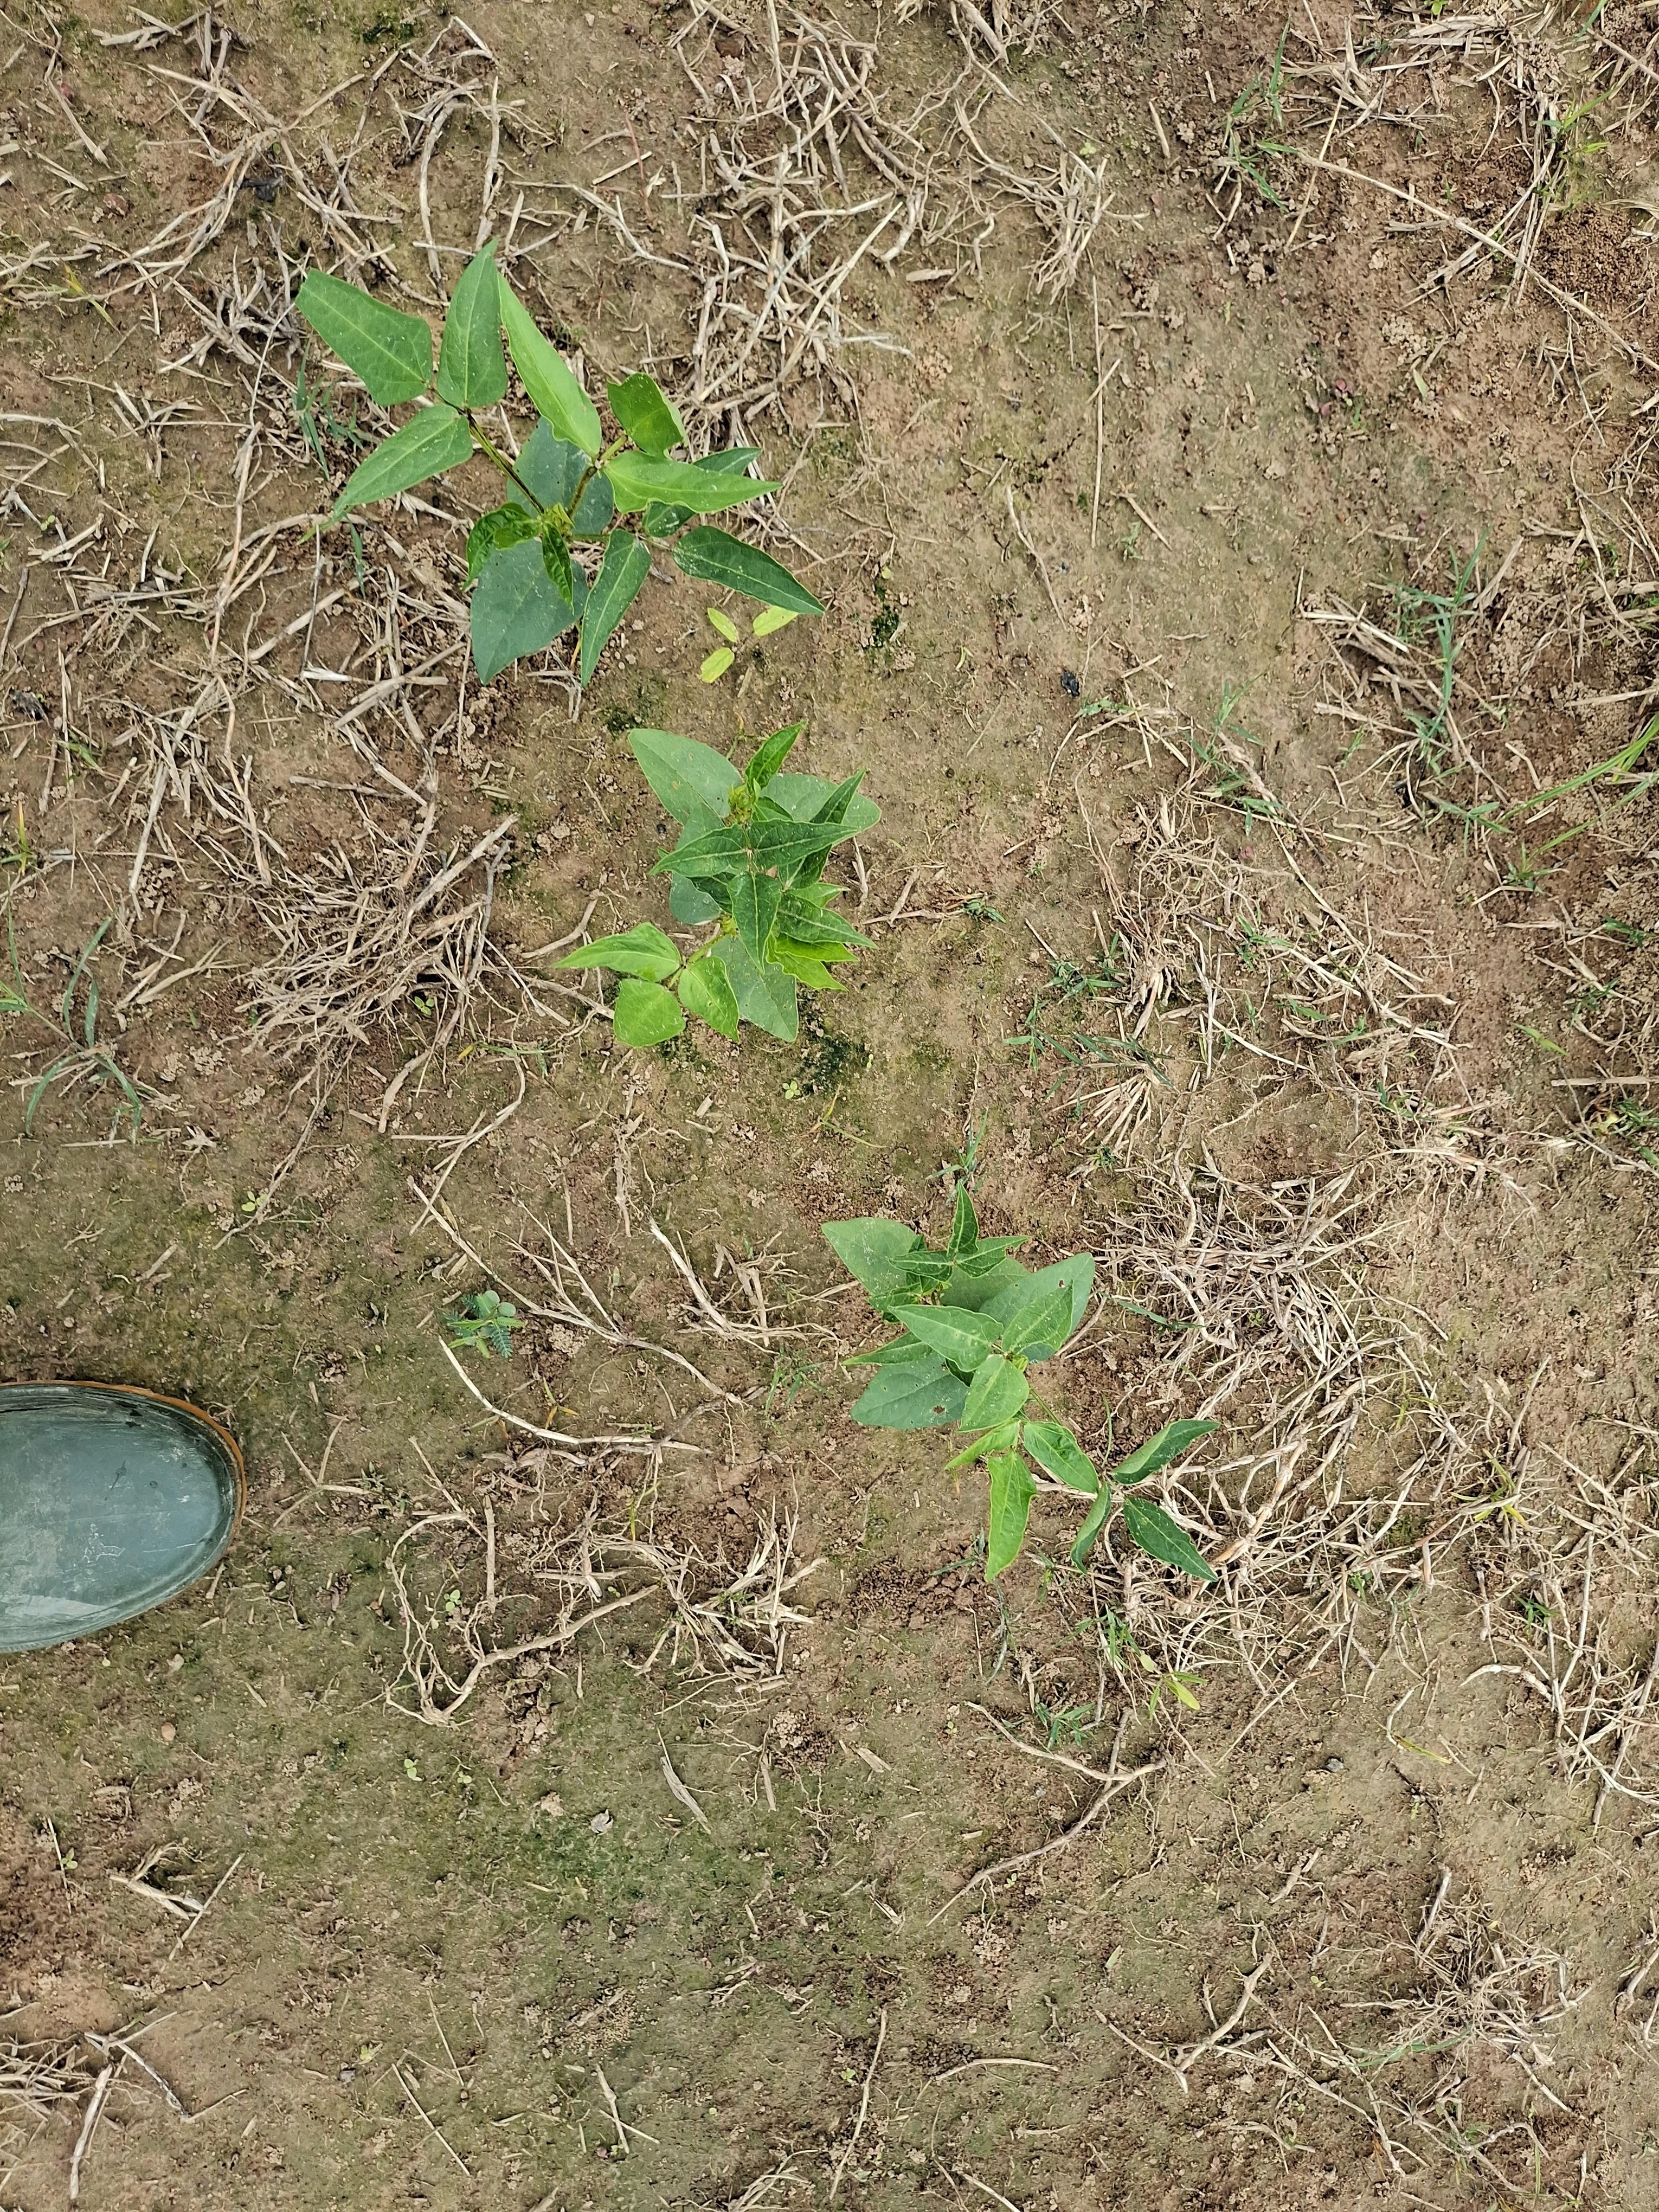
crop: cowpea
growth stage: emergence
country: Nigeria
